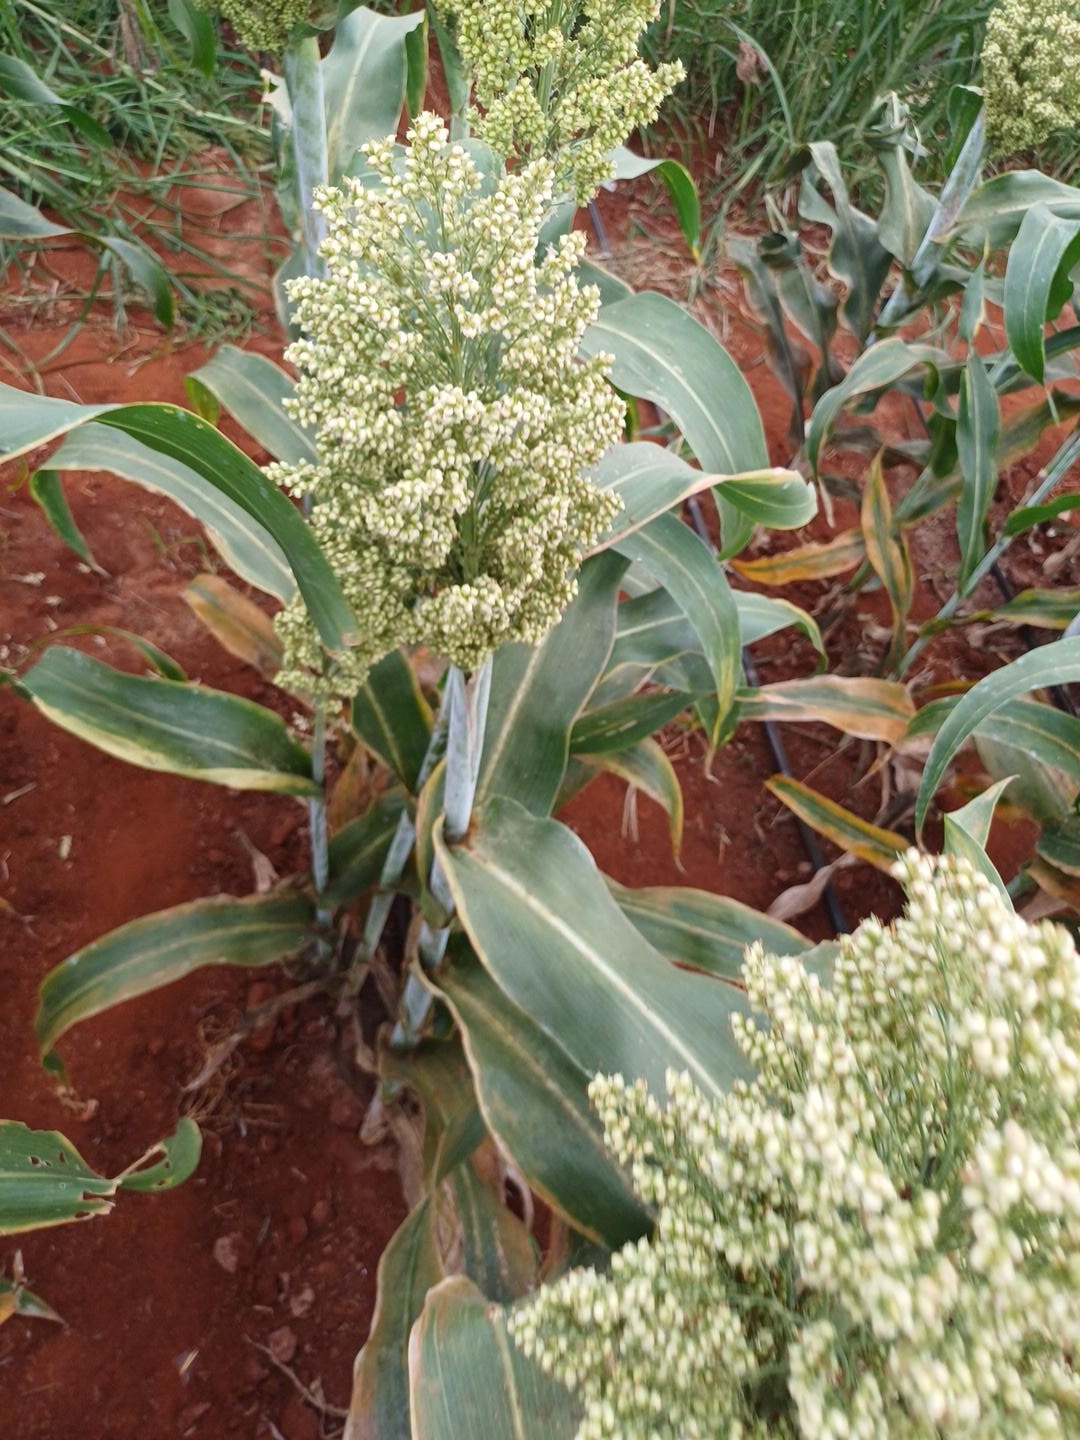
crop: sorghum
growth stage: filling grain
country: Kenya
